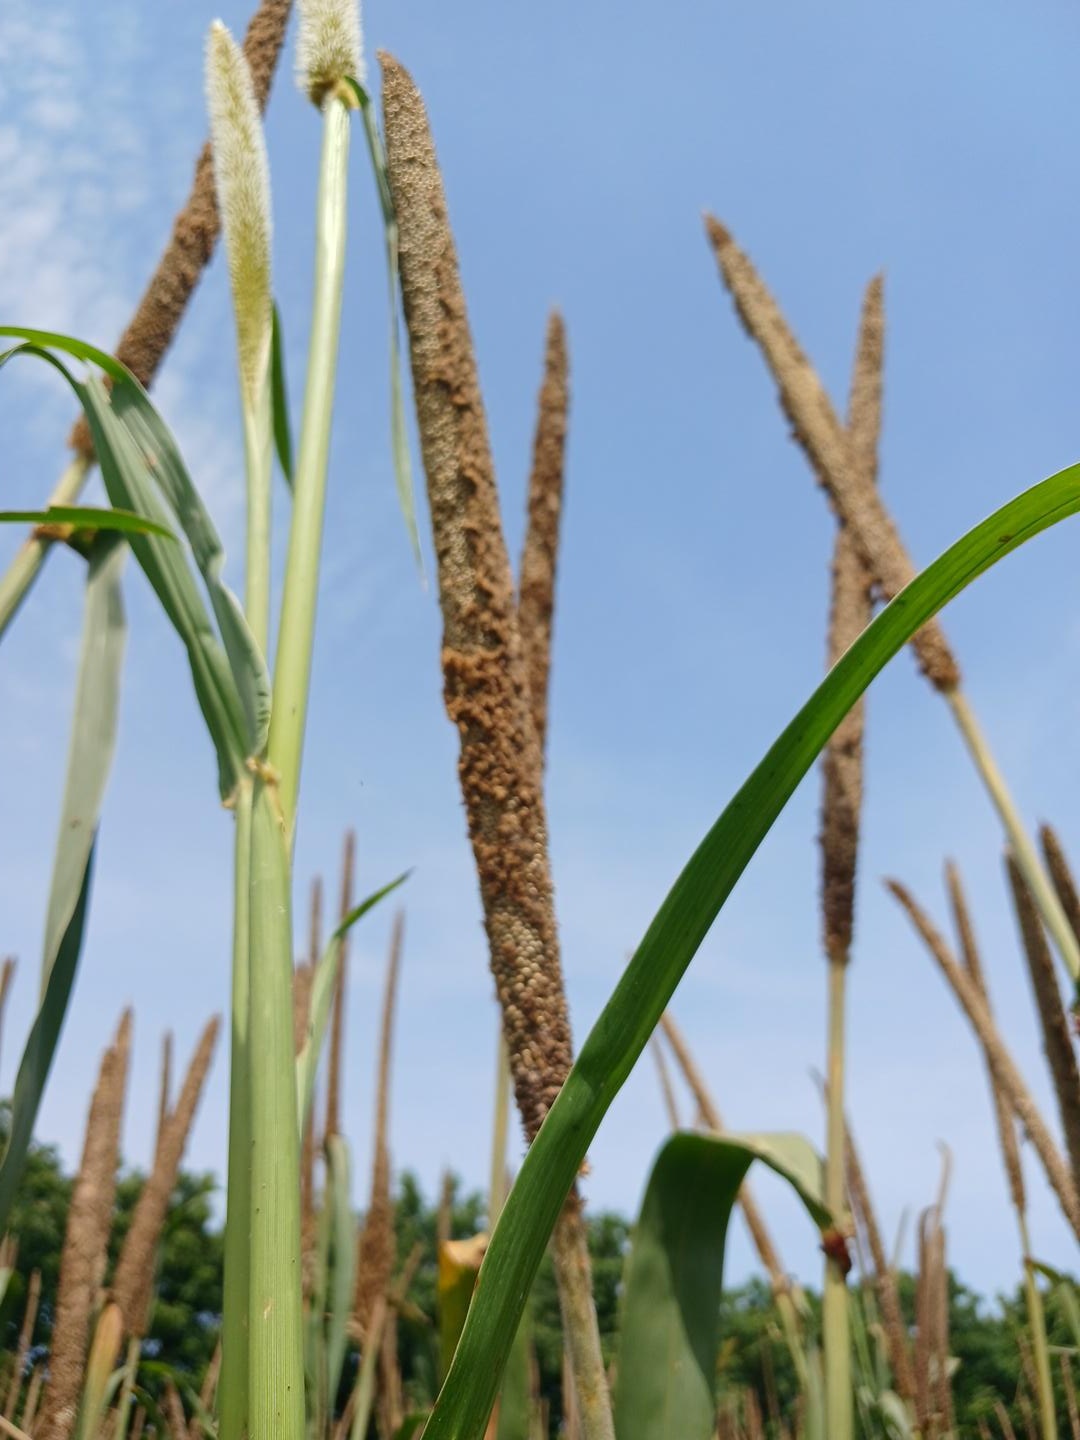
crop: pearl millet
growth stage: maturity
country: Senegal
